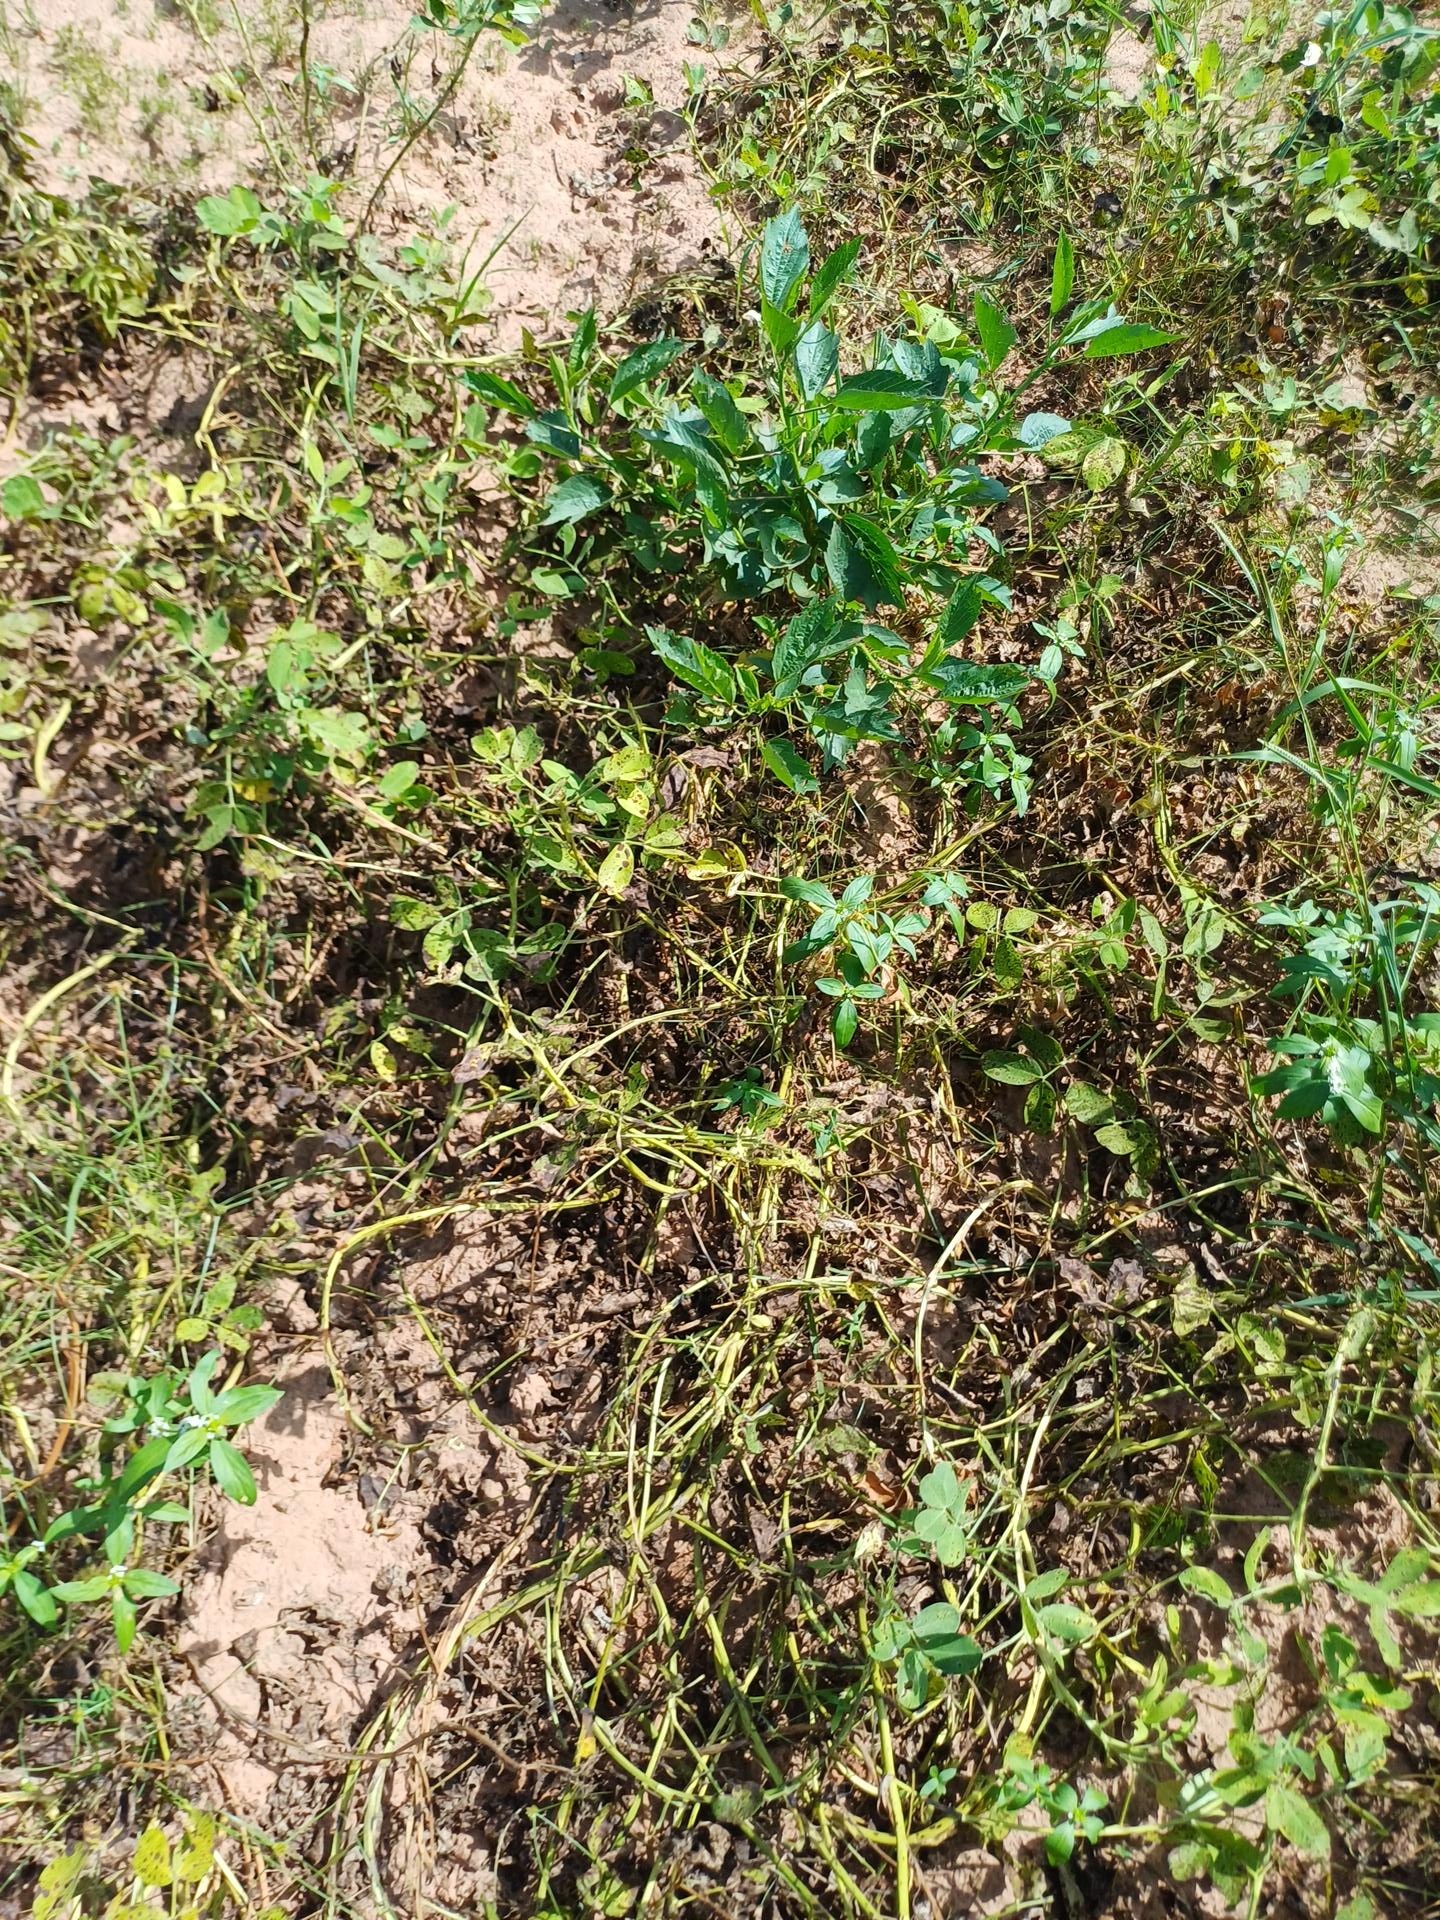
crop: groundnut
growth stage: flowering
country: Senegal
